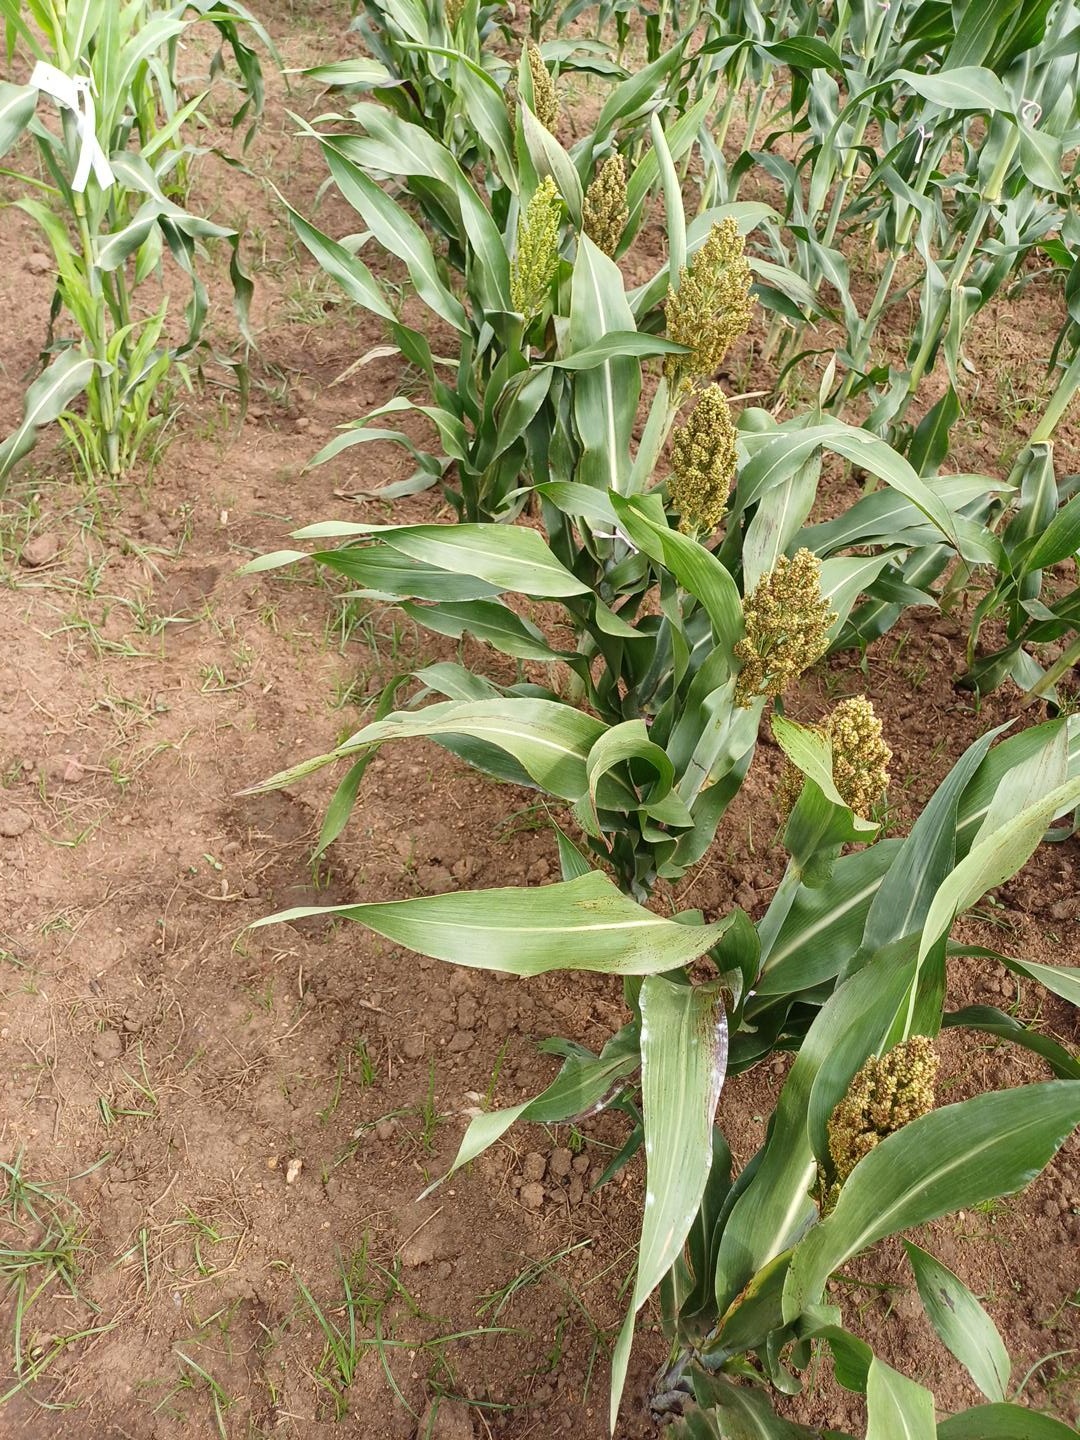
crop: sorghum
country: Kenya
